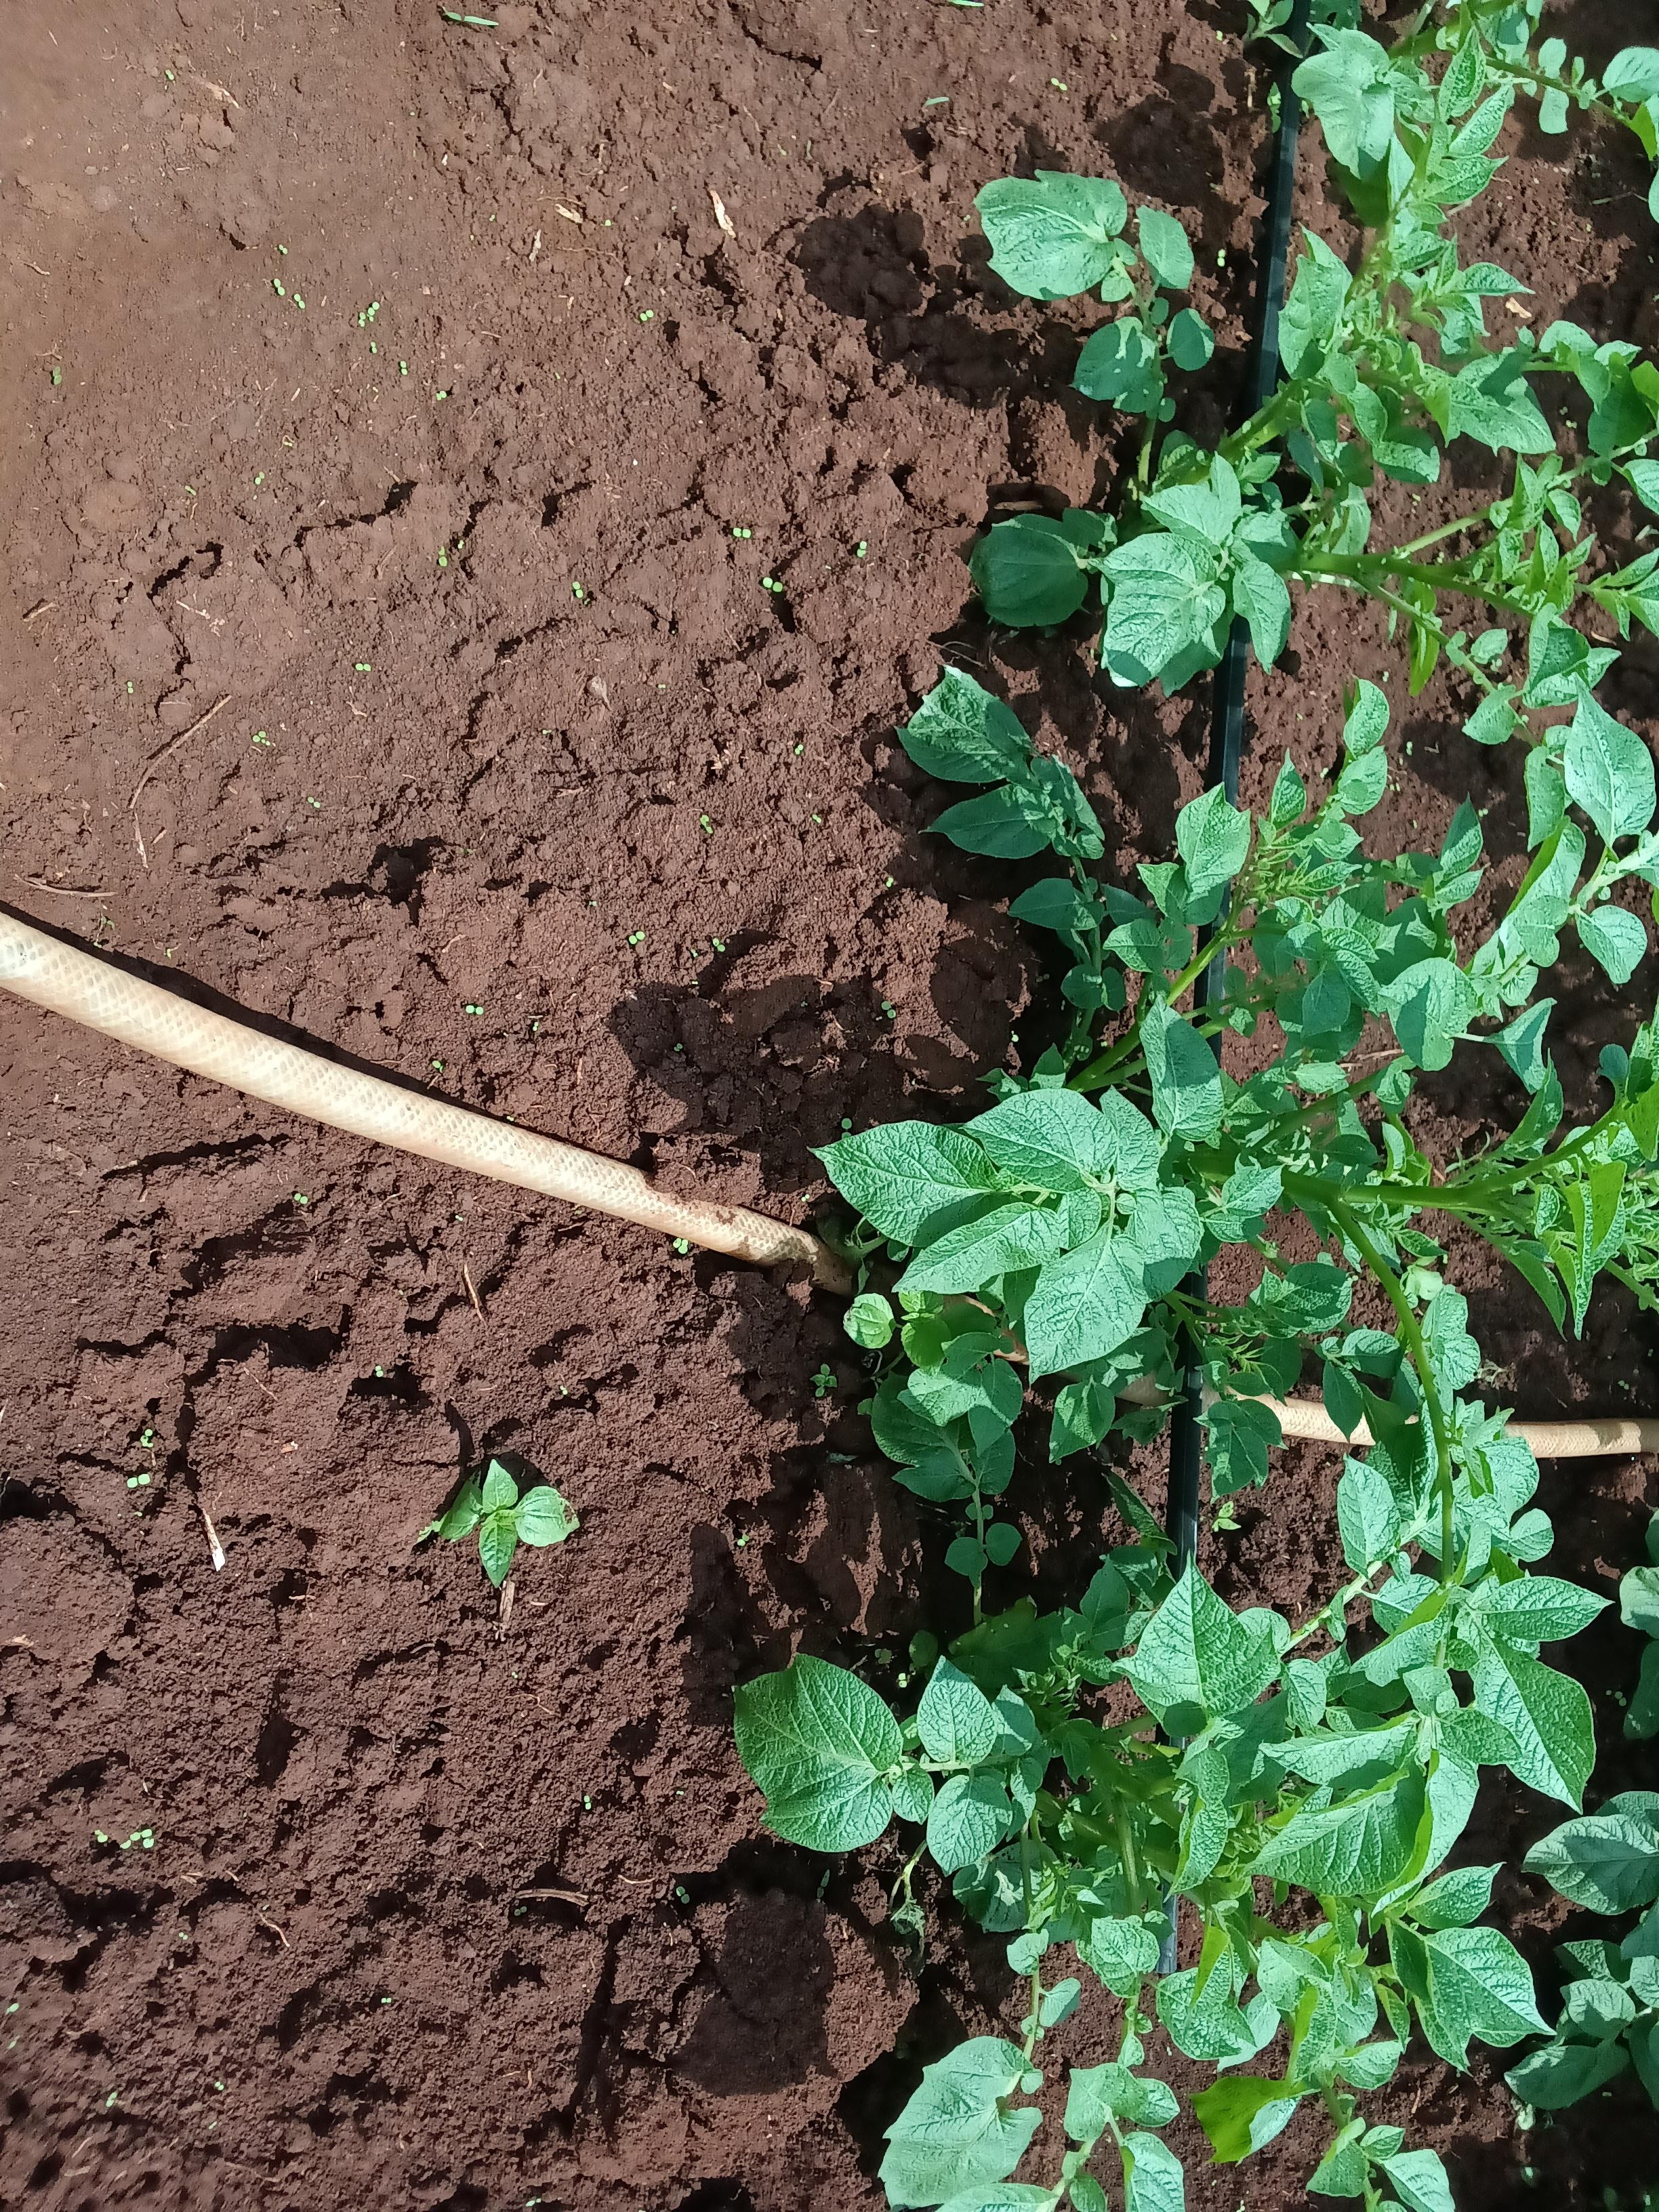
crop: potato
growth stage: vegetative
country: Kenya
